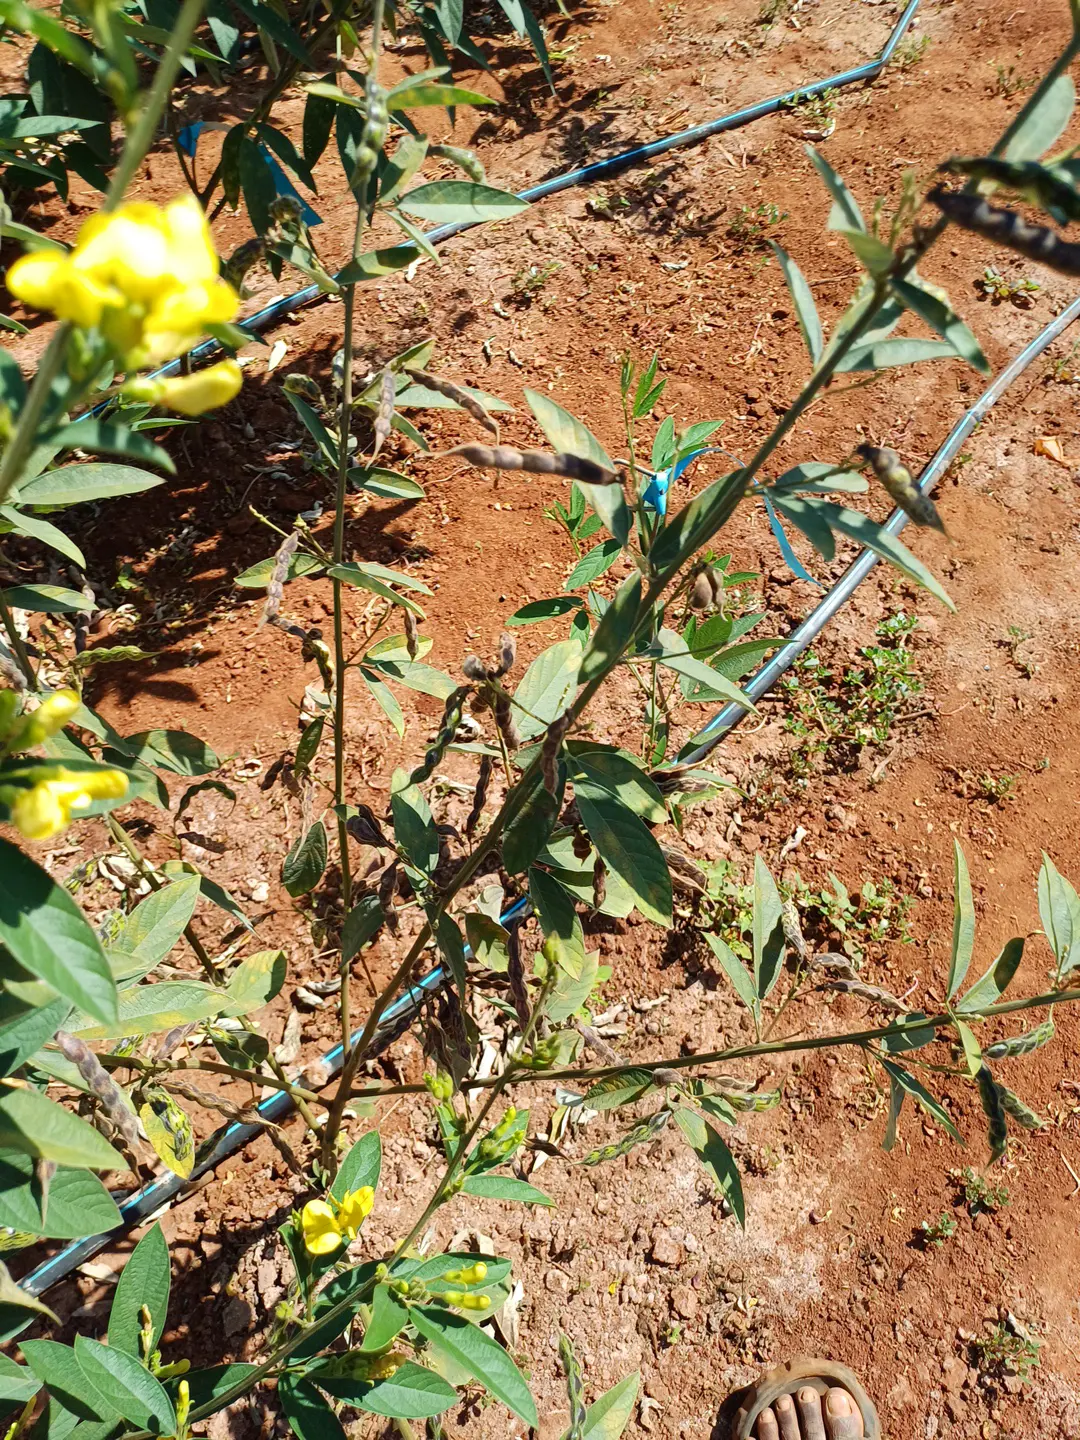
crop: pigeonpea
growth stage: development pod
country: Kenya
